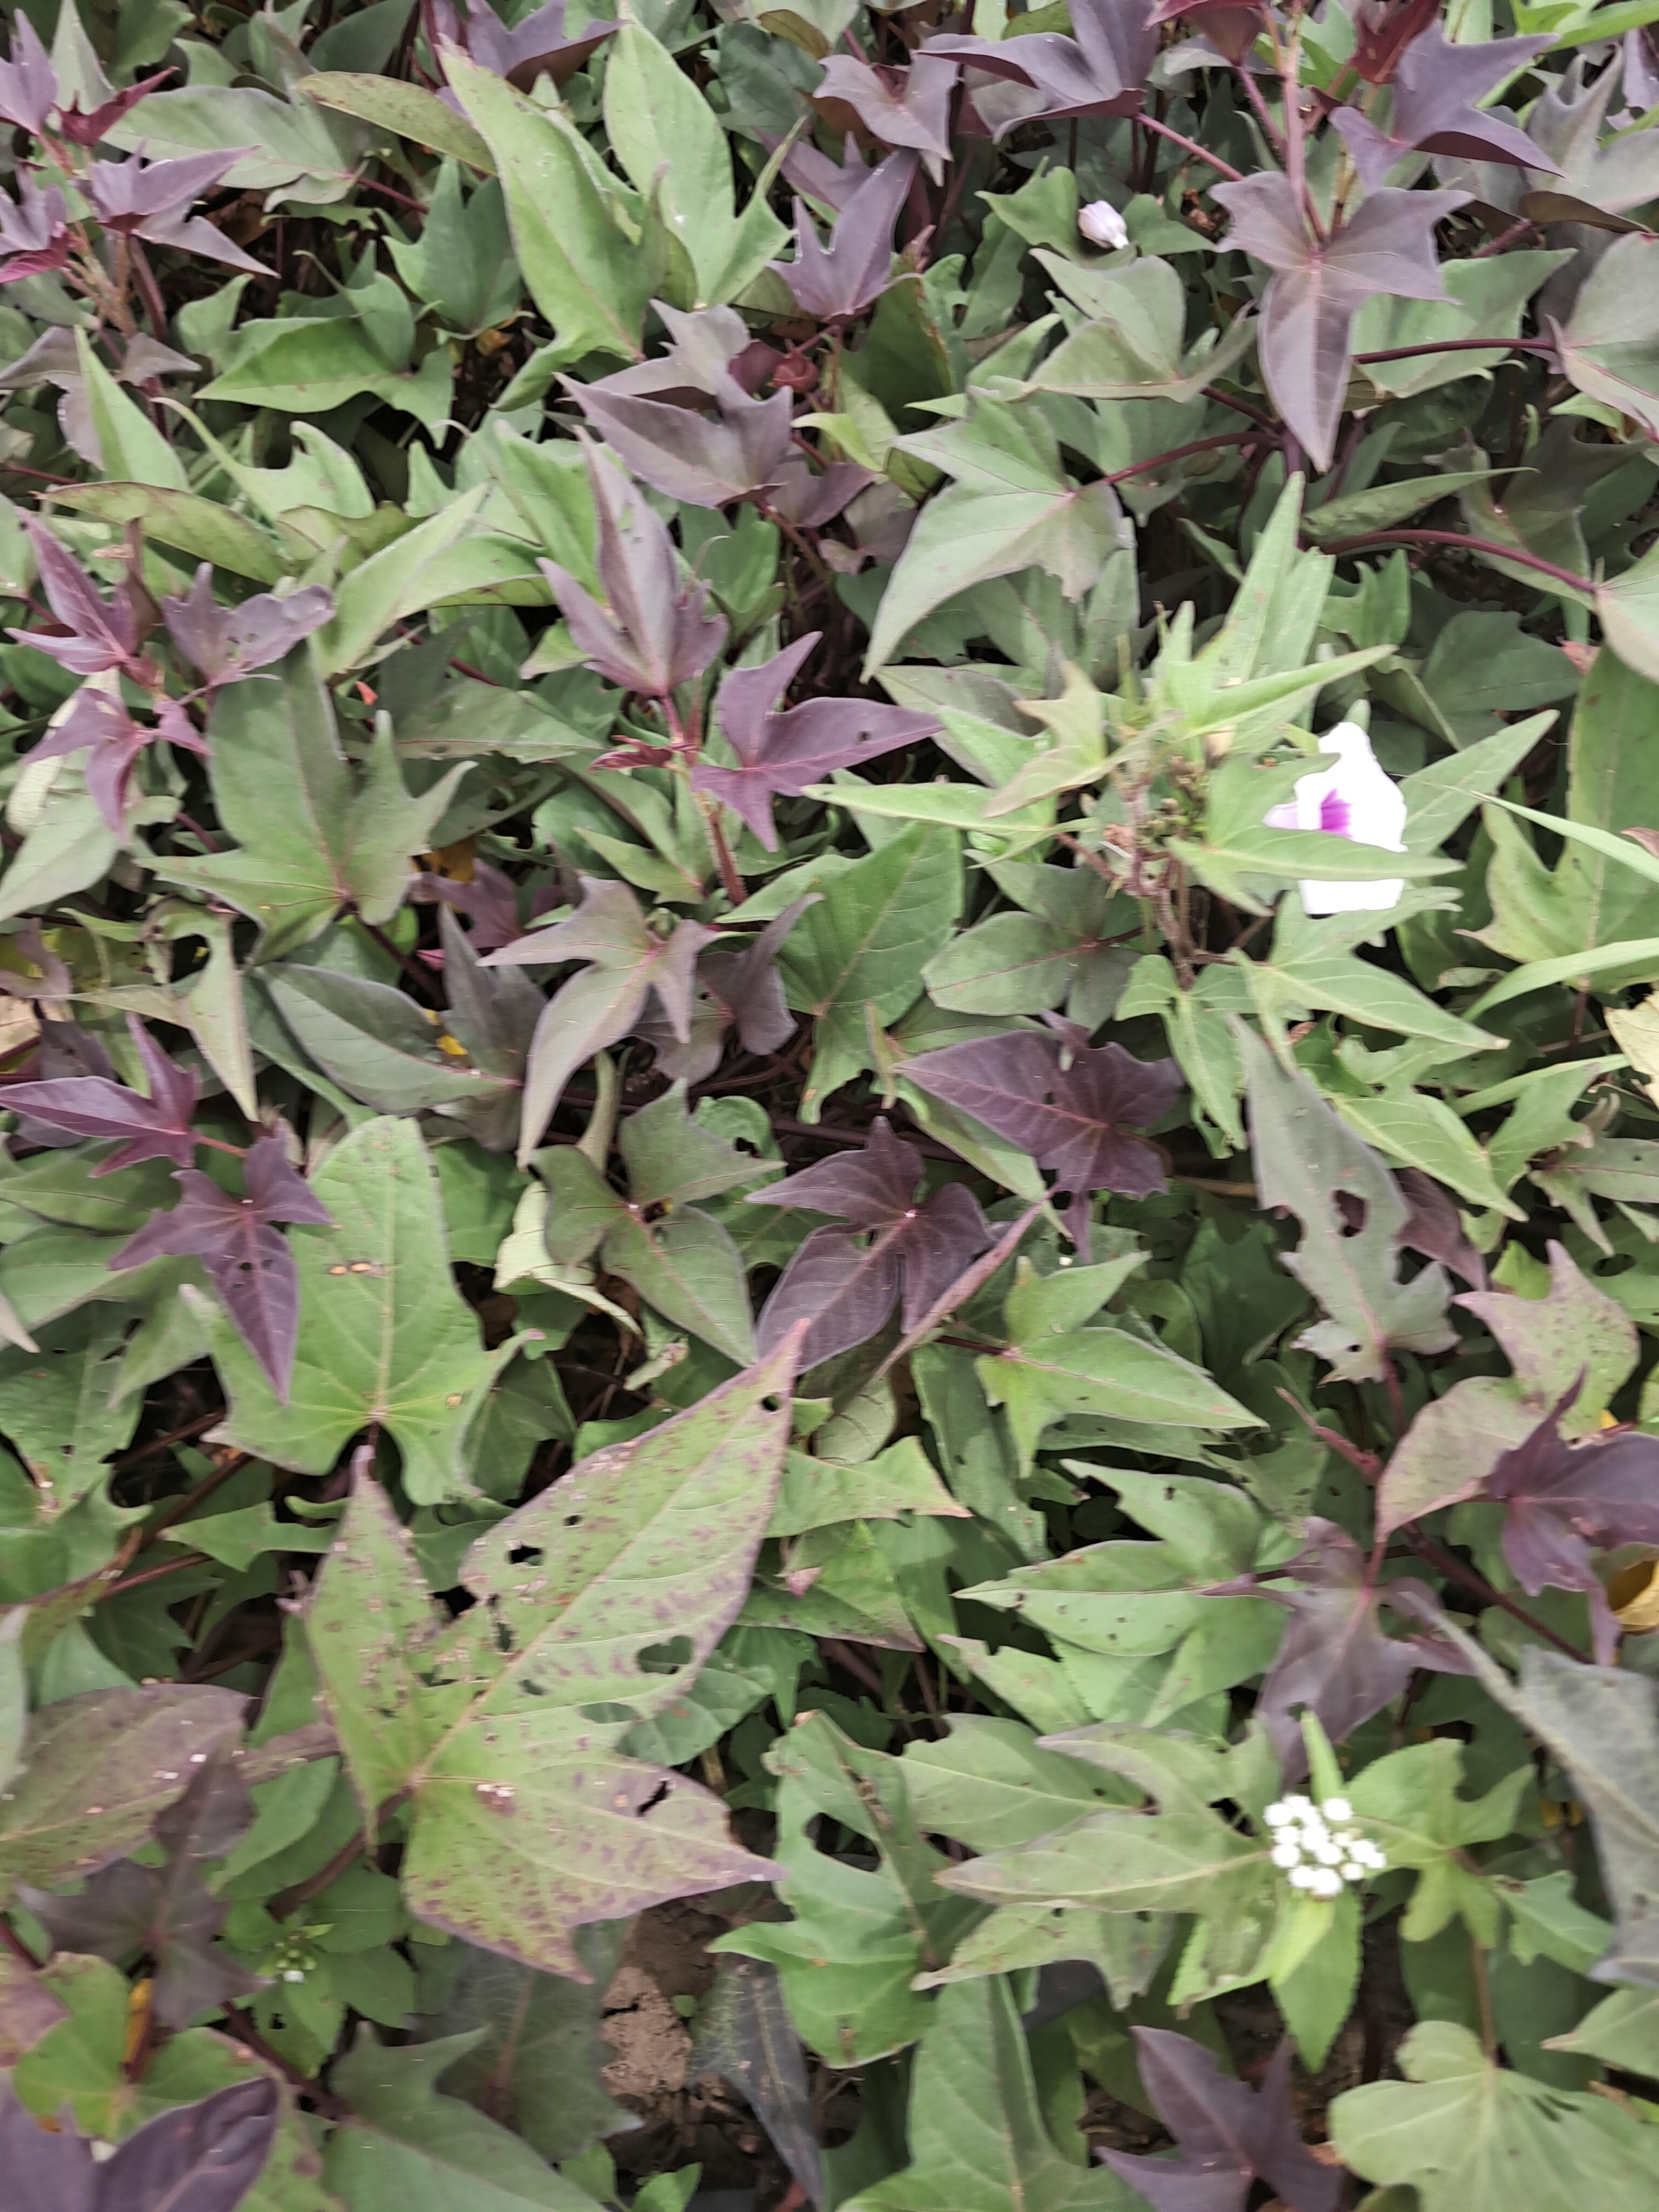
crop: sweet potato
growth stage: flowering
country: Tanzania
